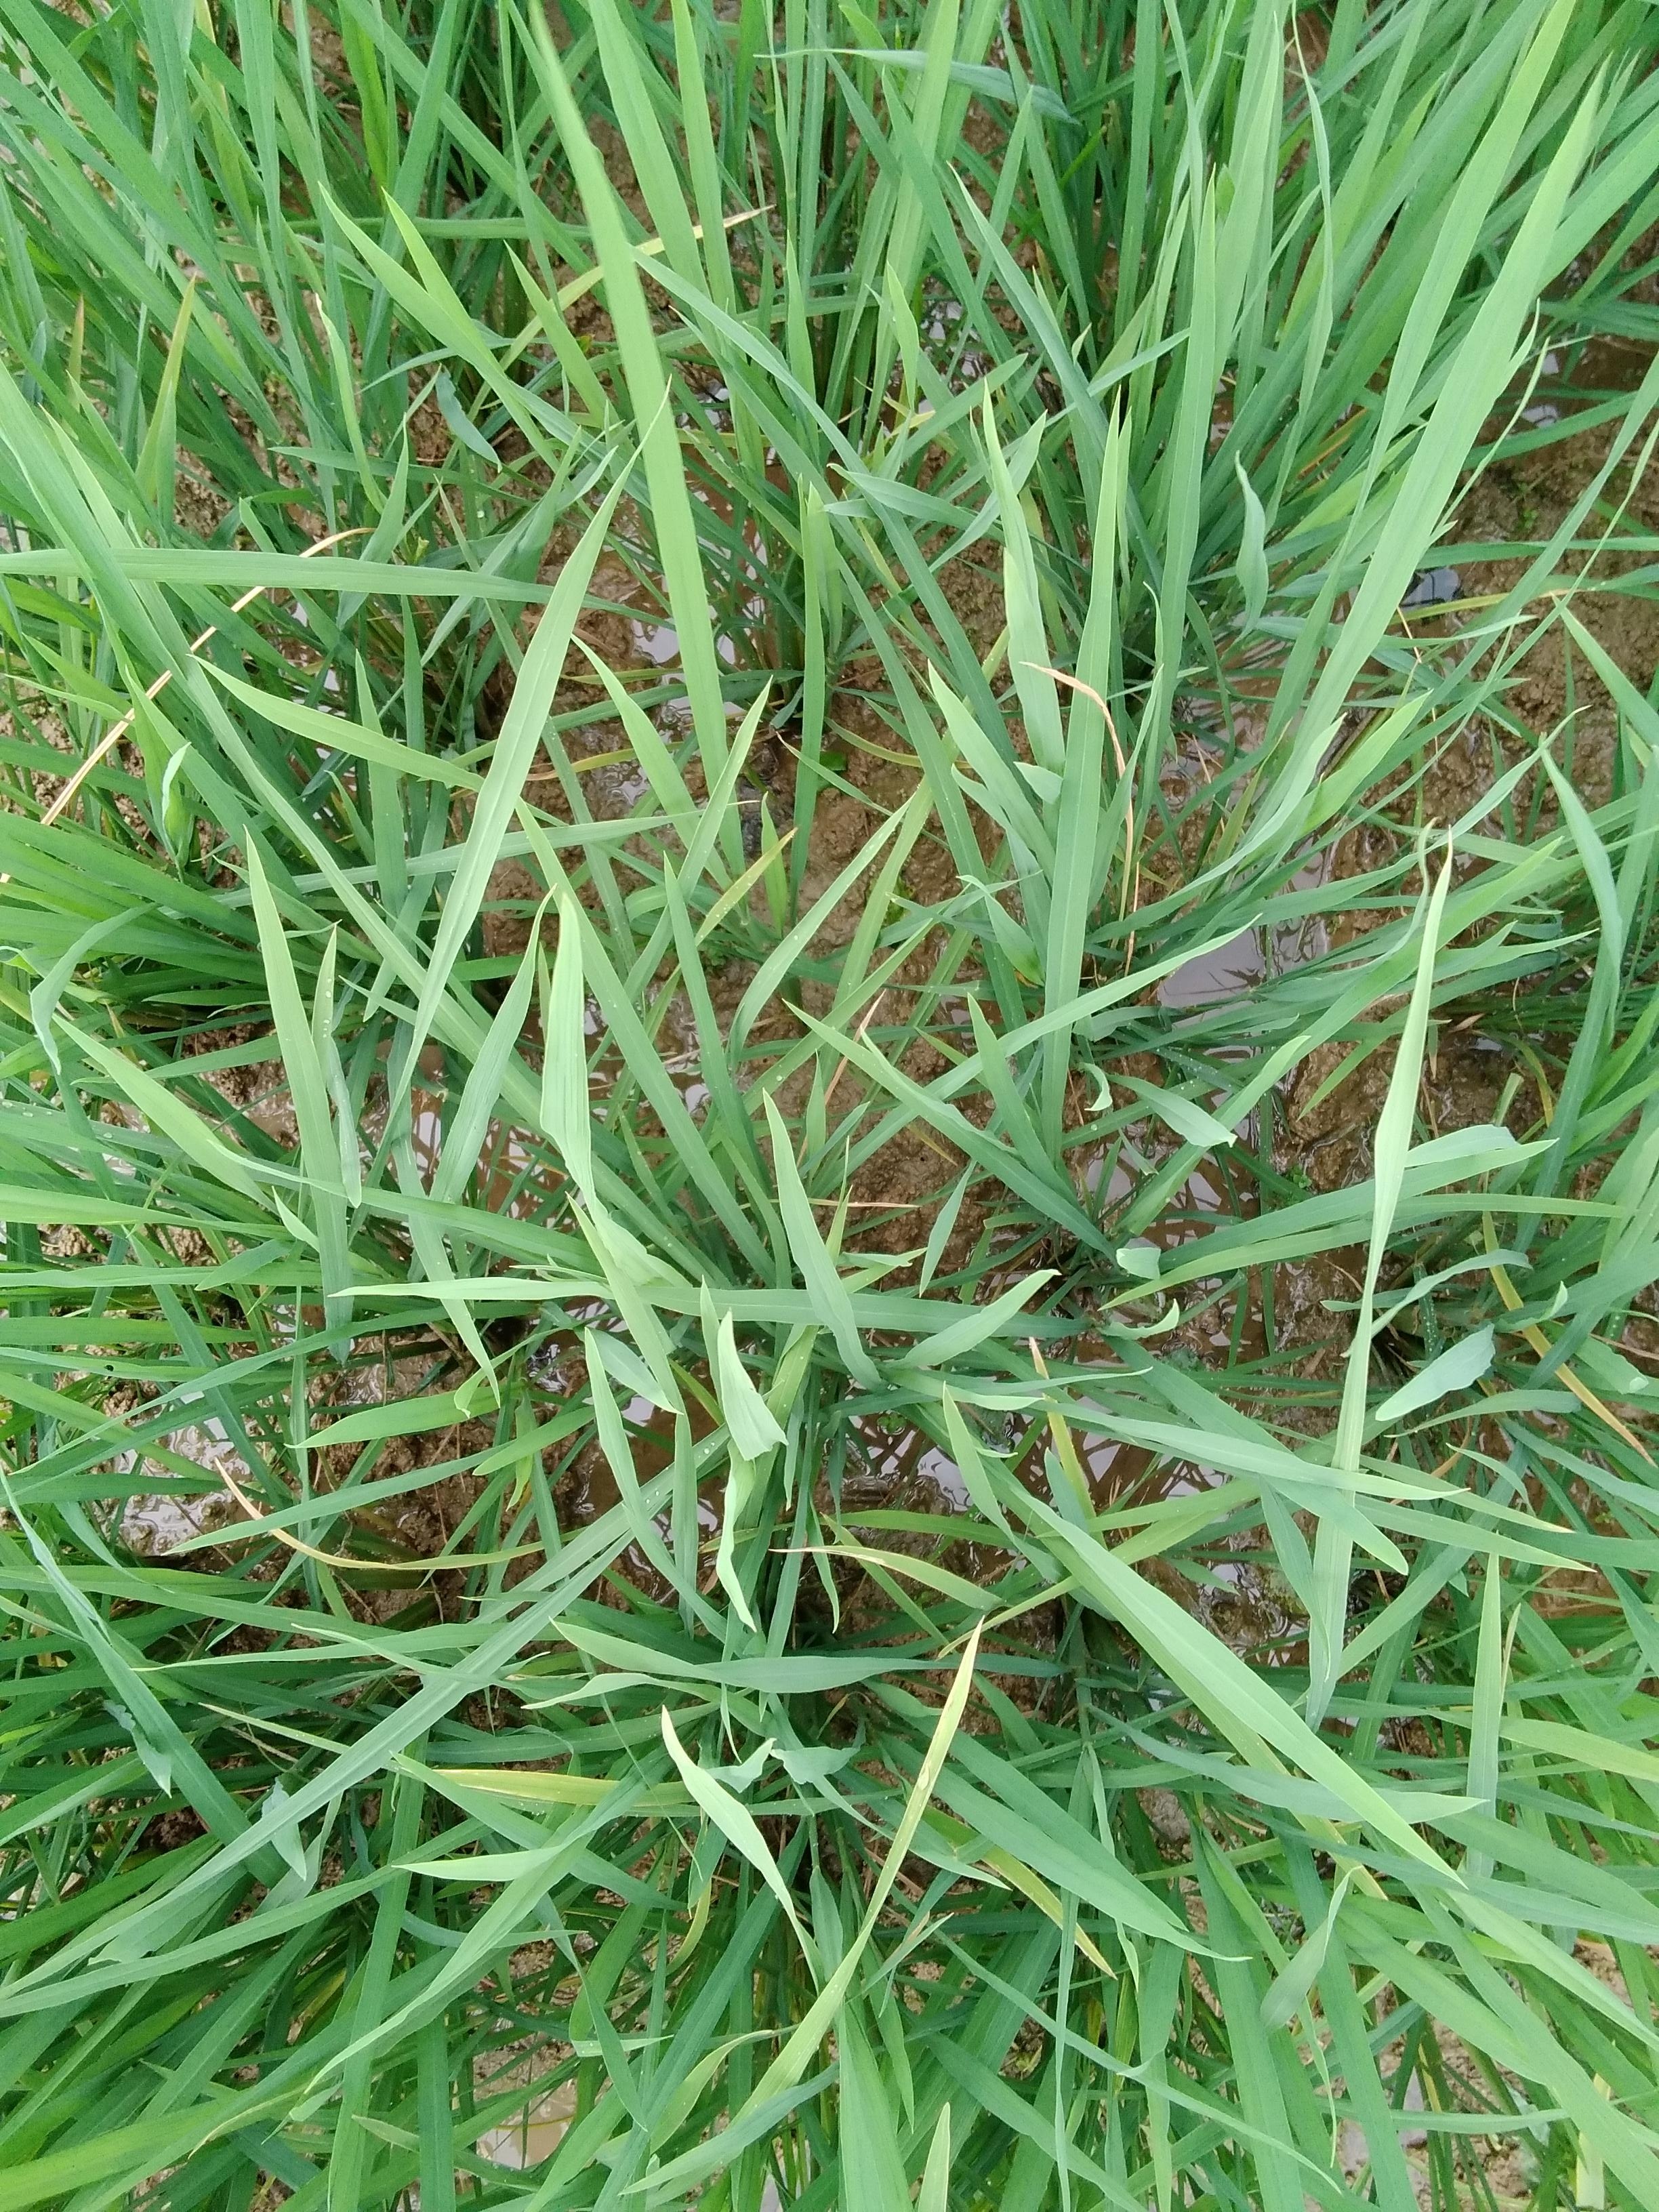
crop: rice
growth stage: vegetative
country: Nigeria
